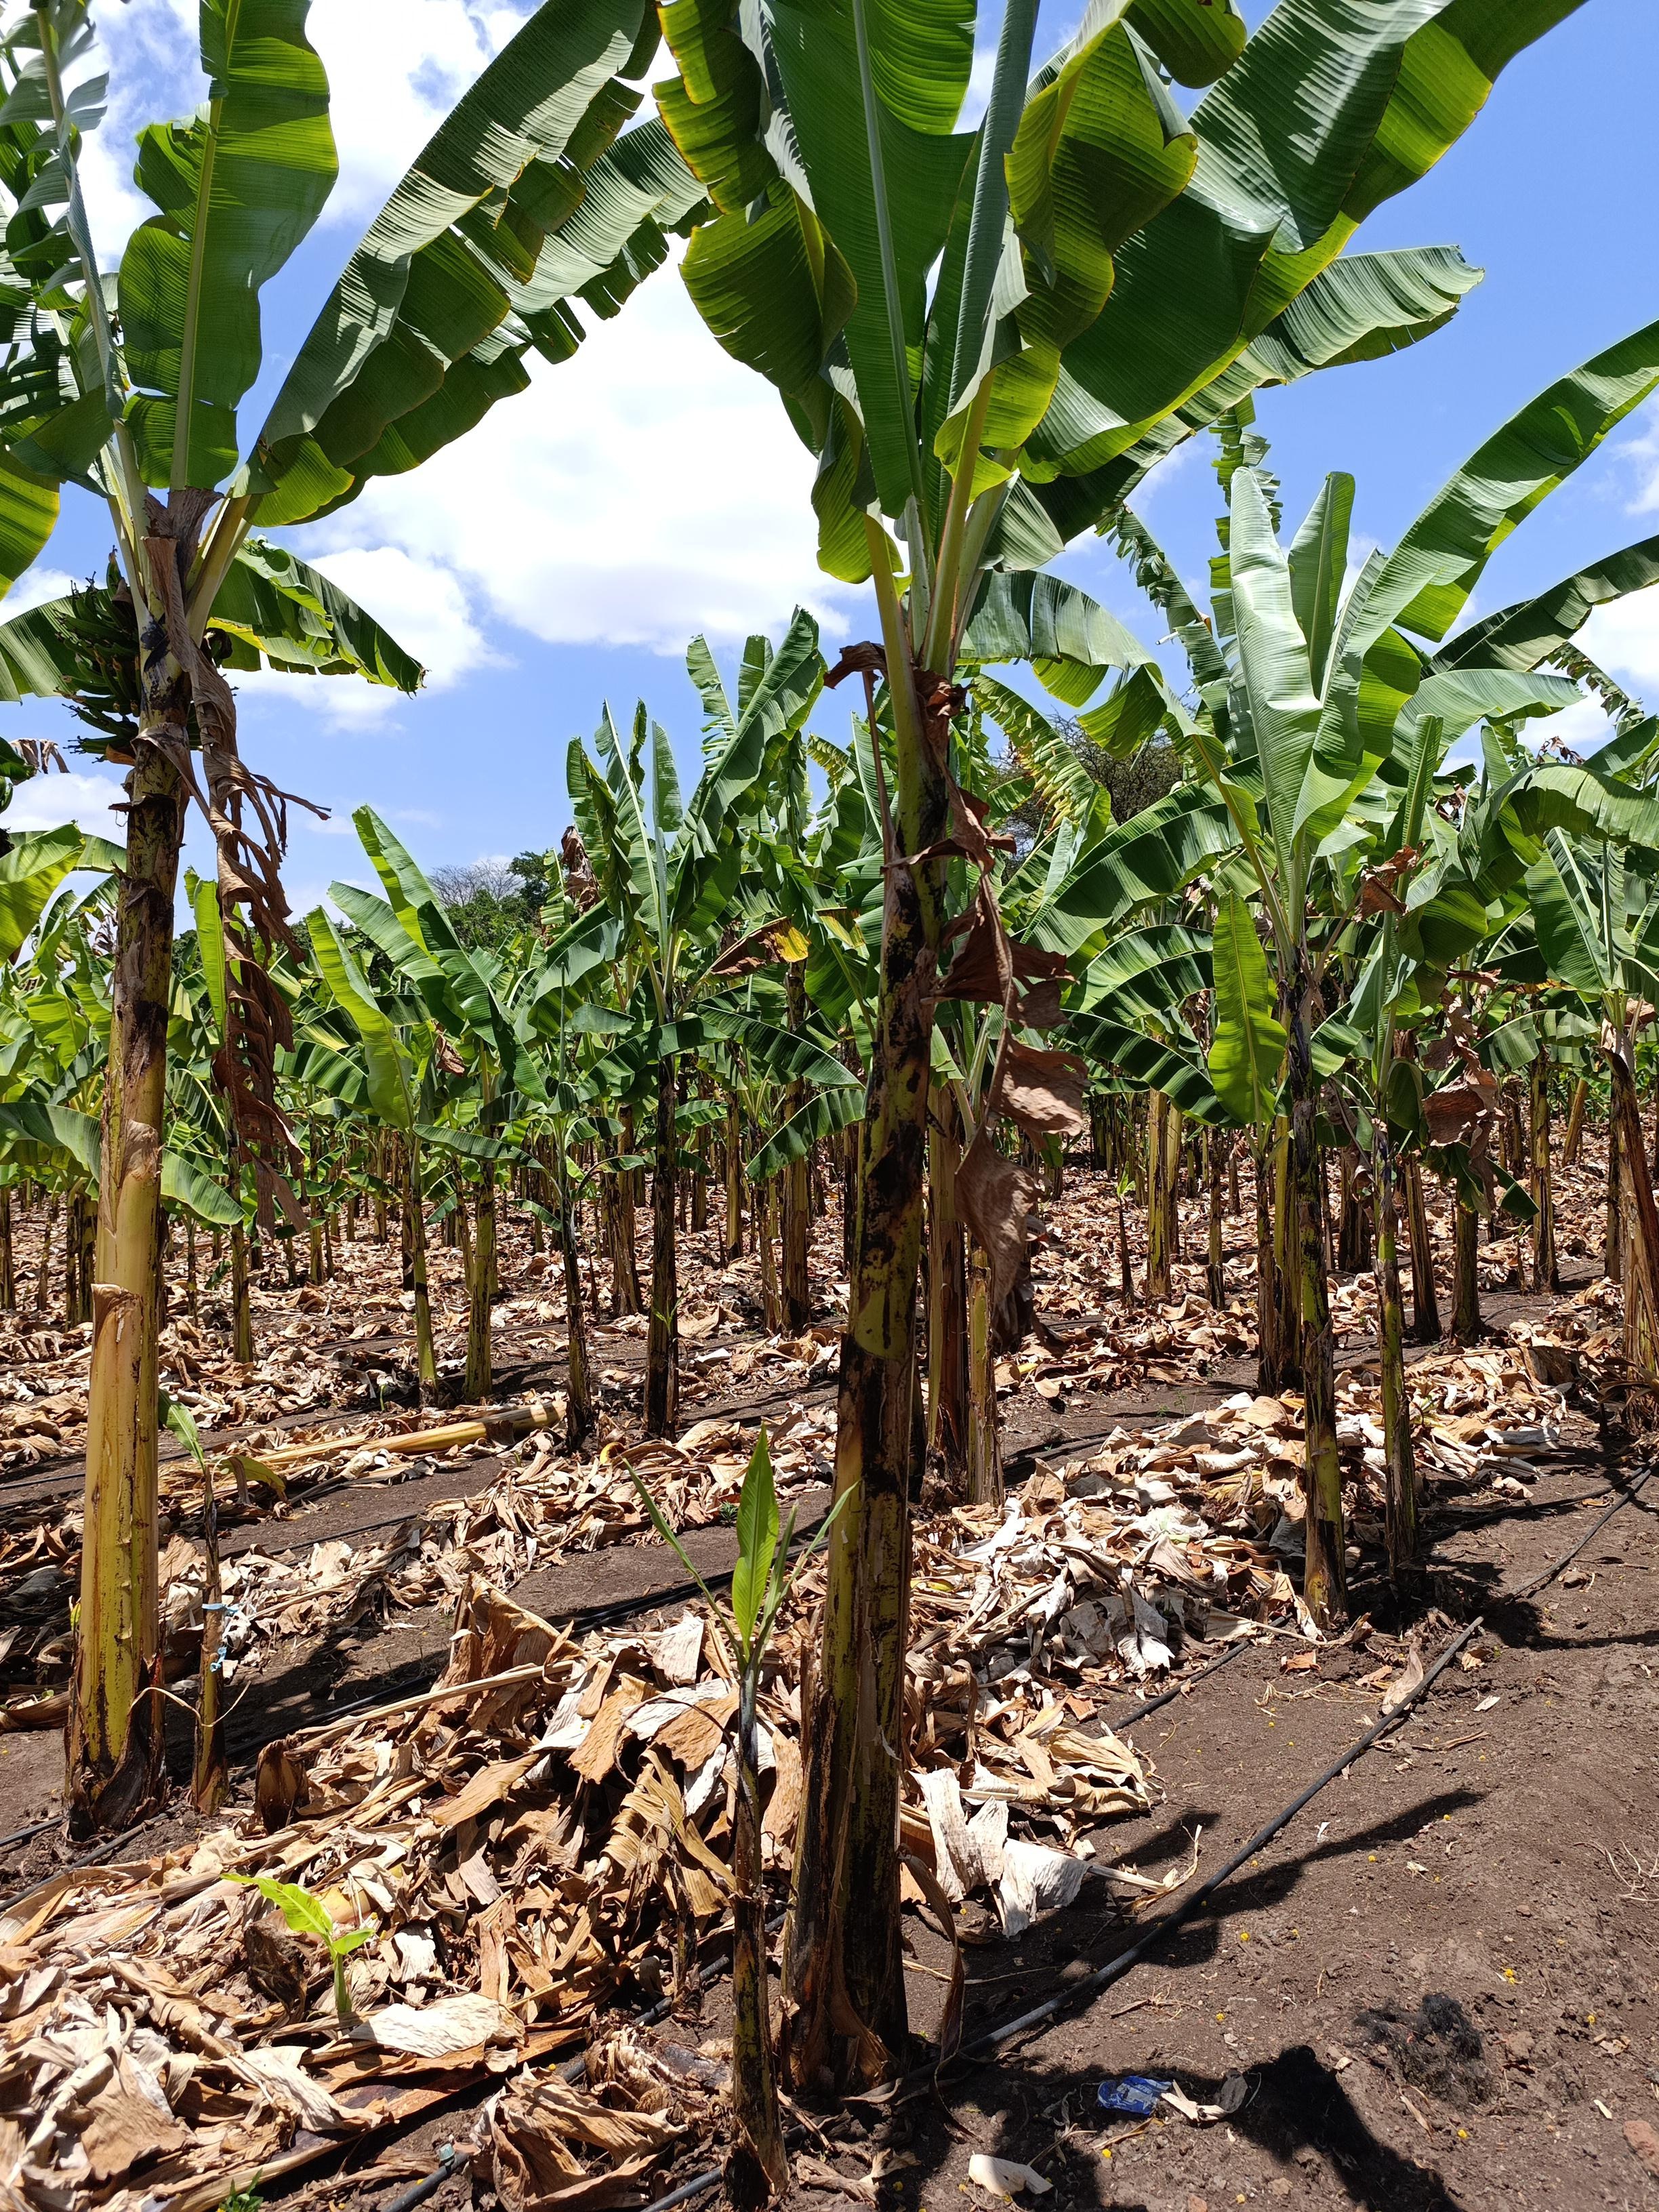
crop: banana
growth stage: vegetative
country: Tanzania
